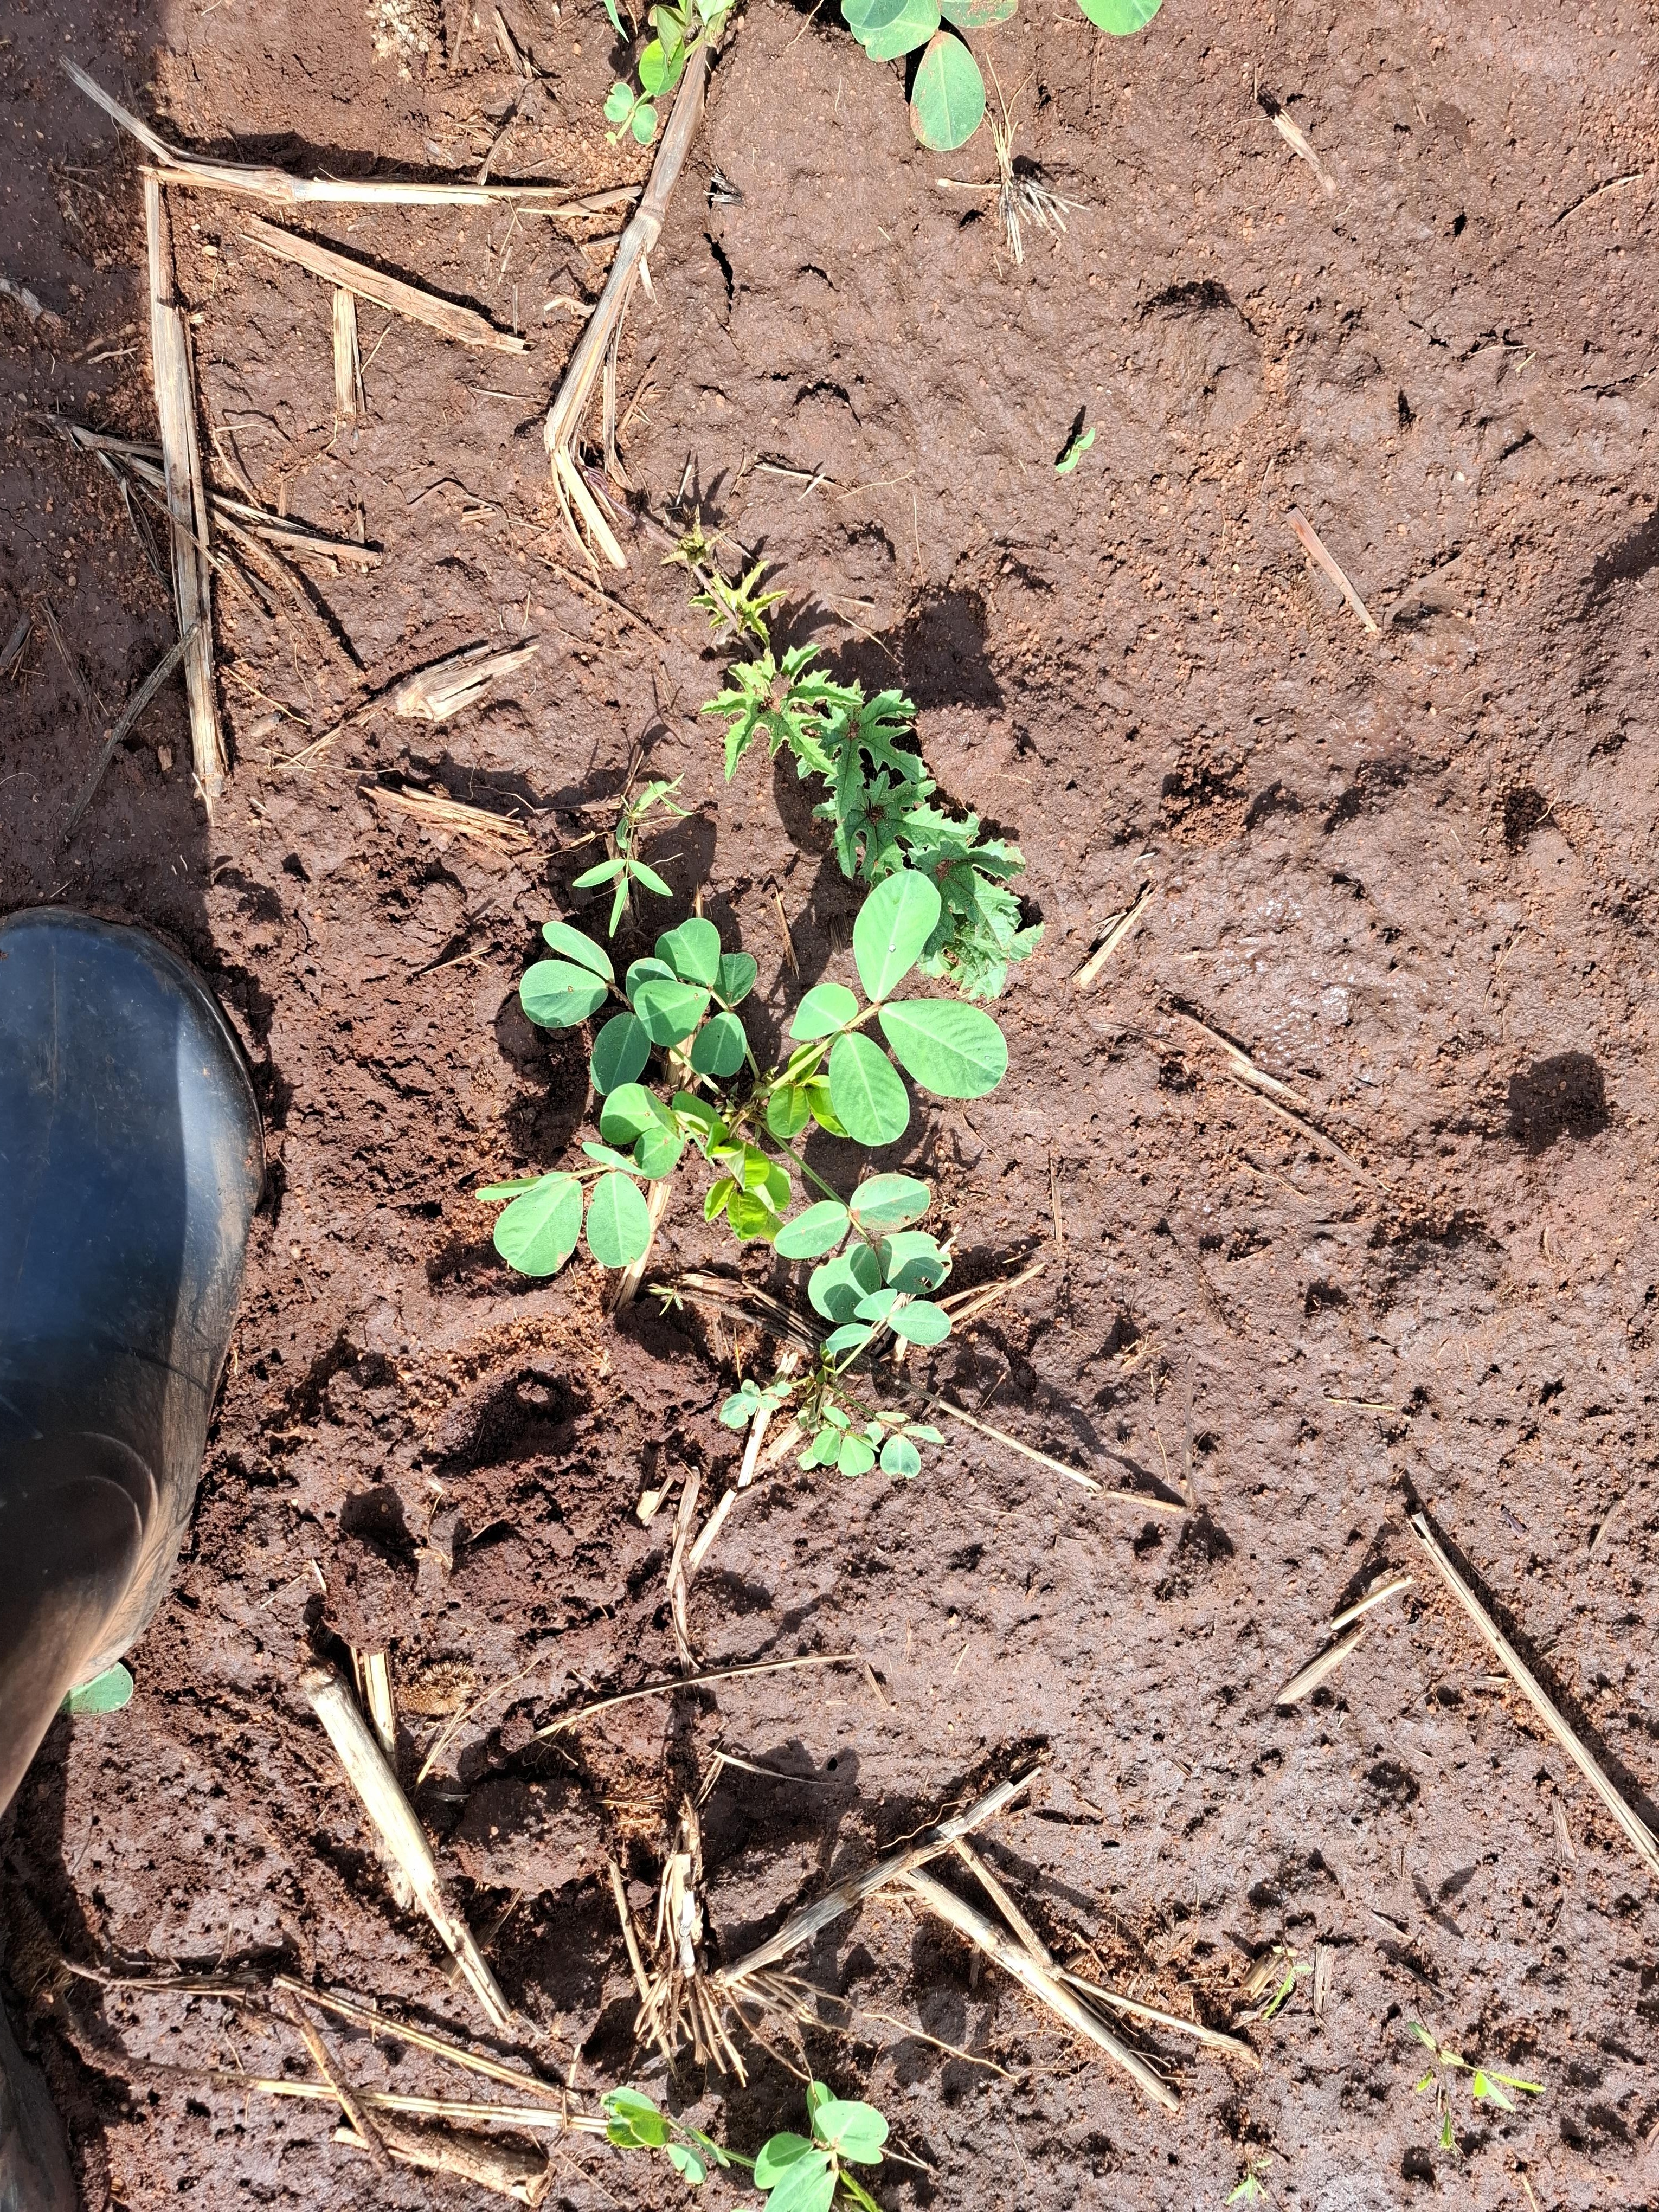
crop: groundnut
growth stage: vegetative
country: Kenya
